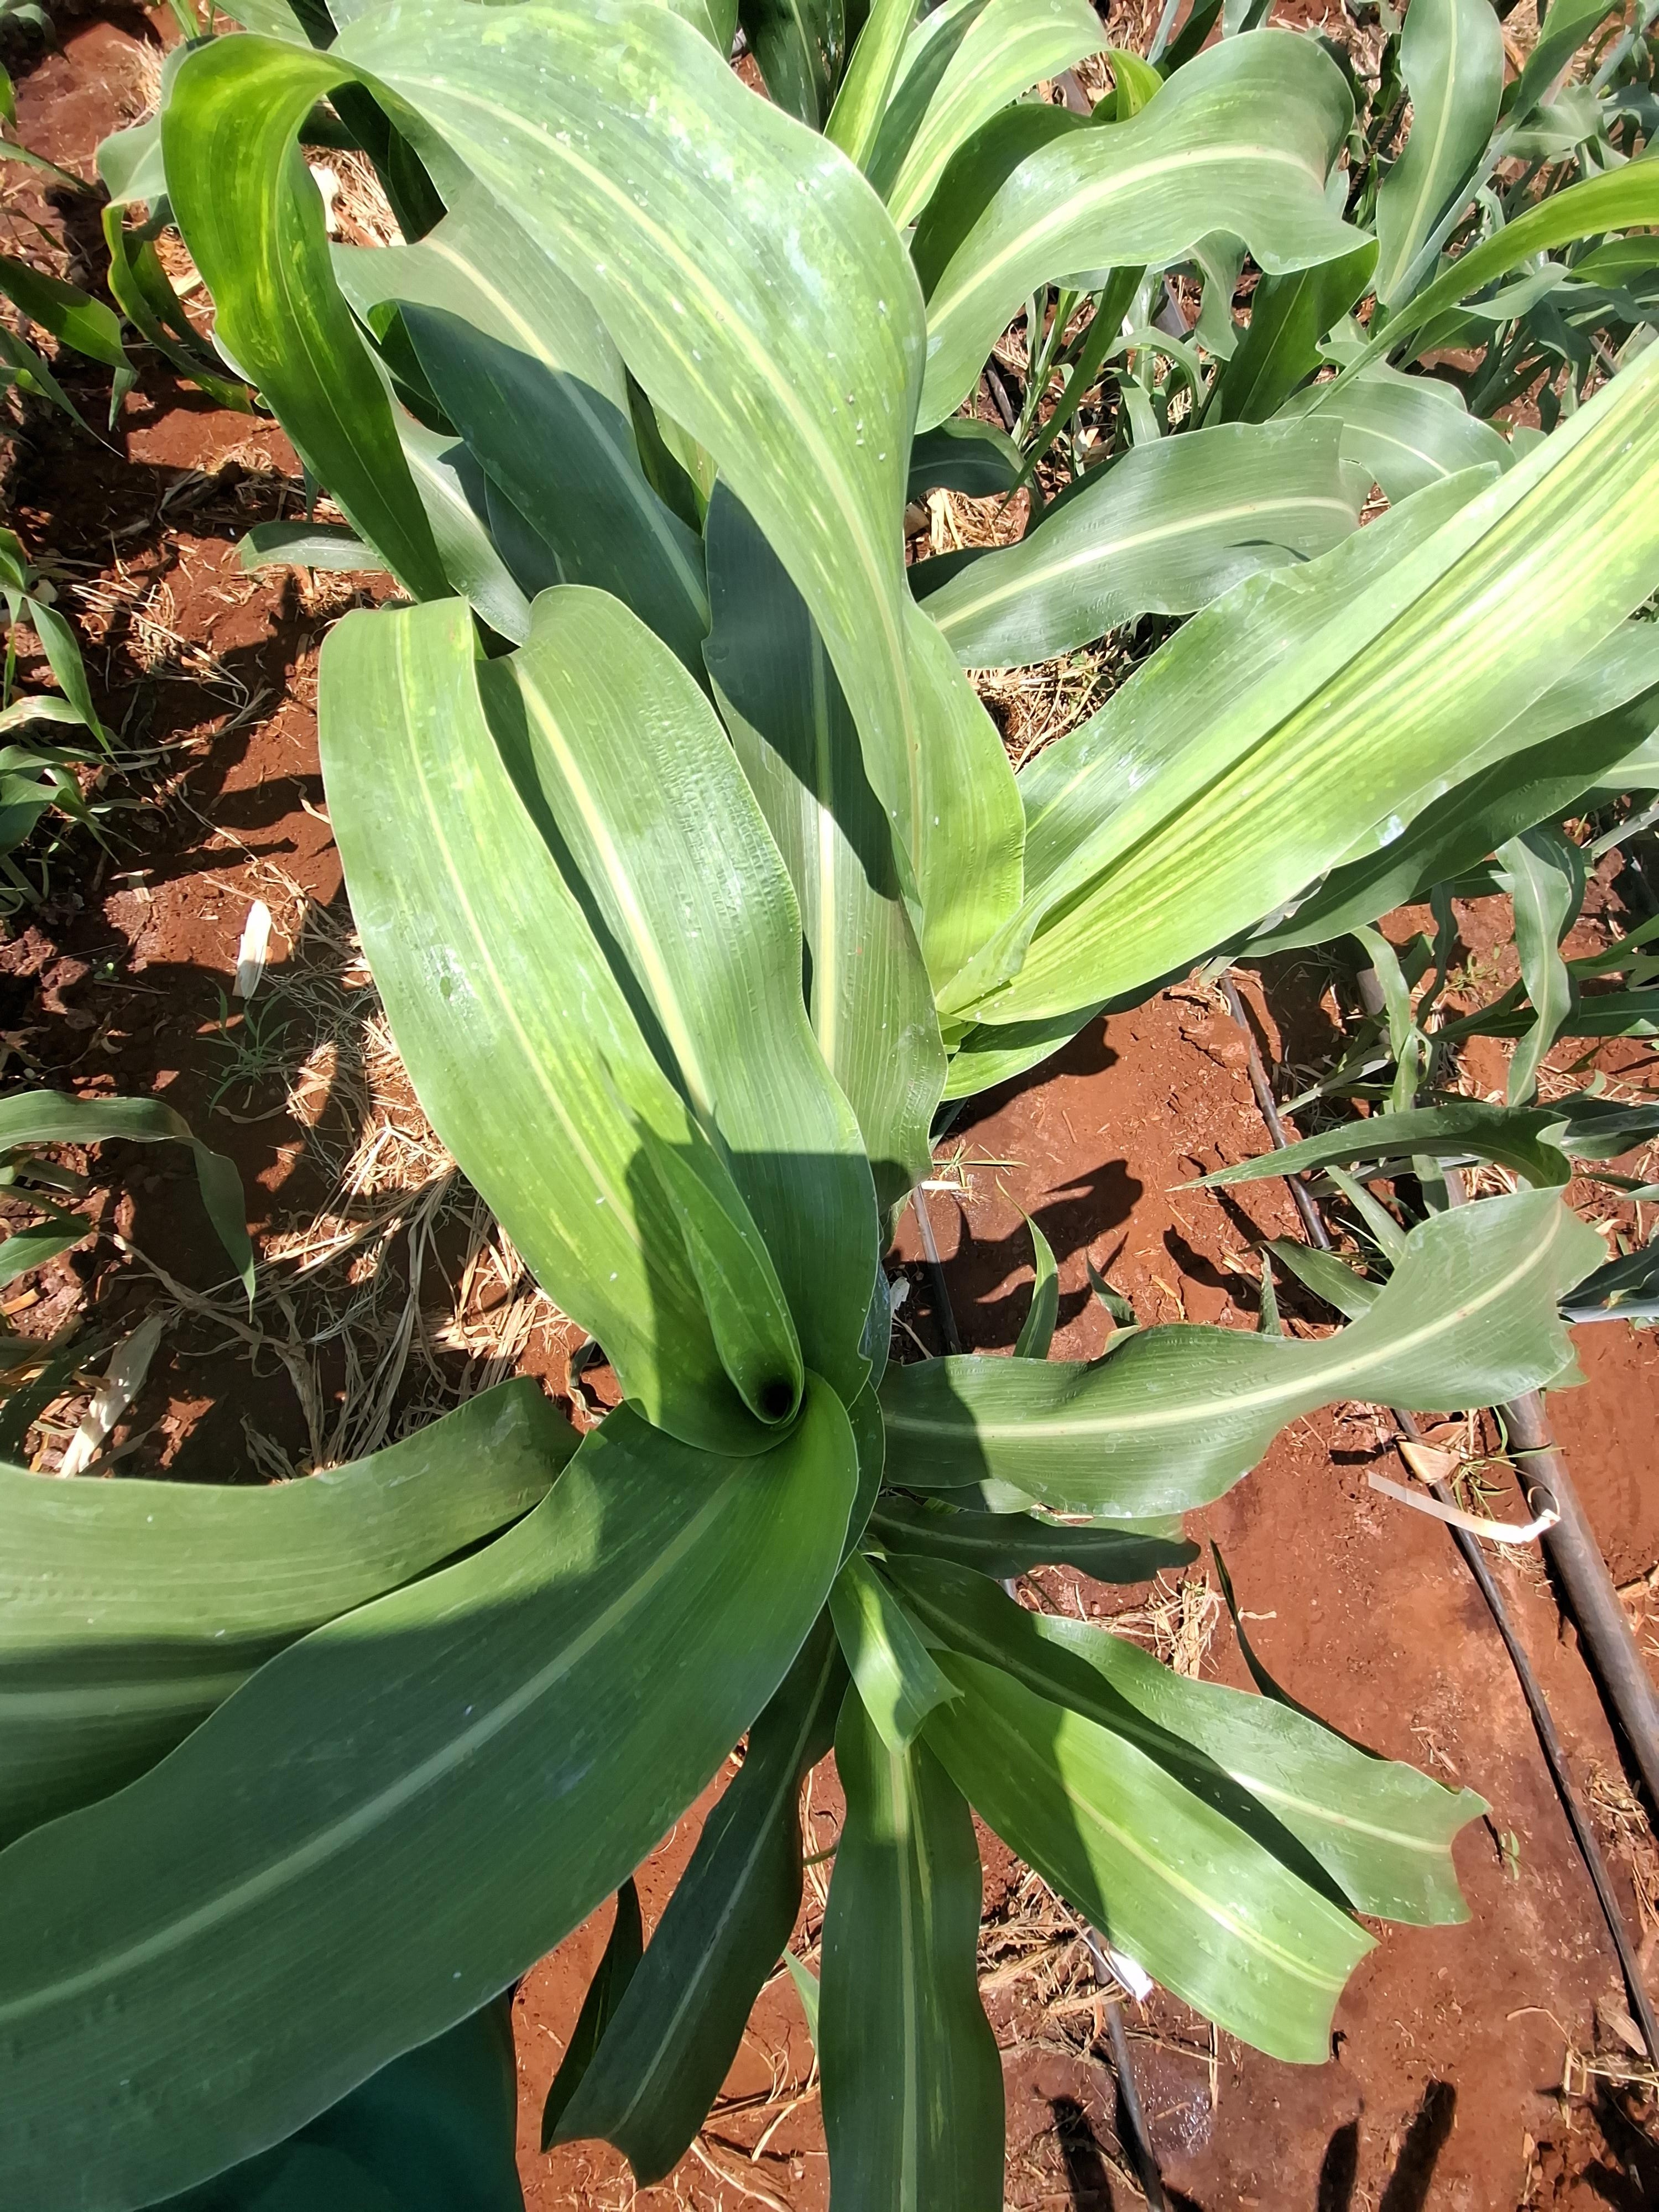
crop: sorghum
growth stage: vegetative
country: Kenya
